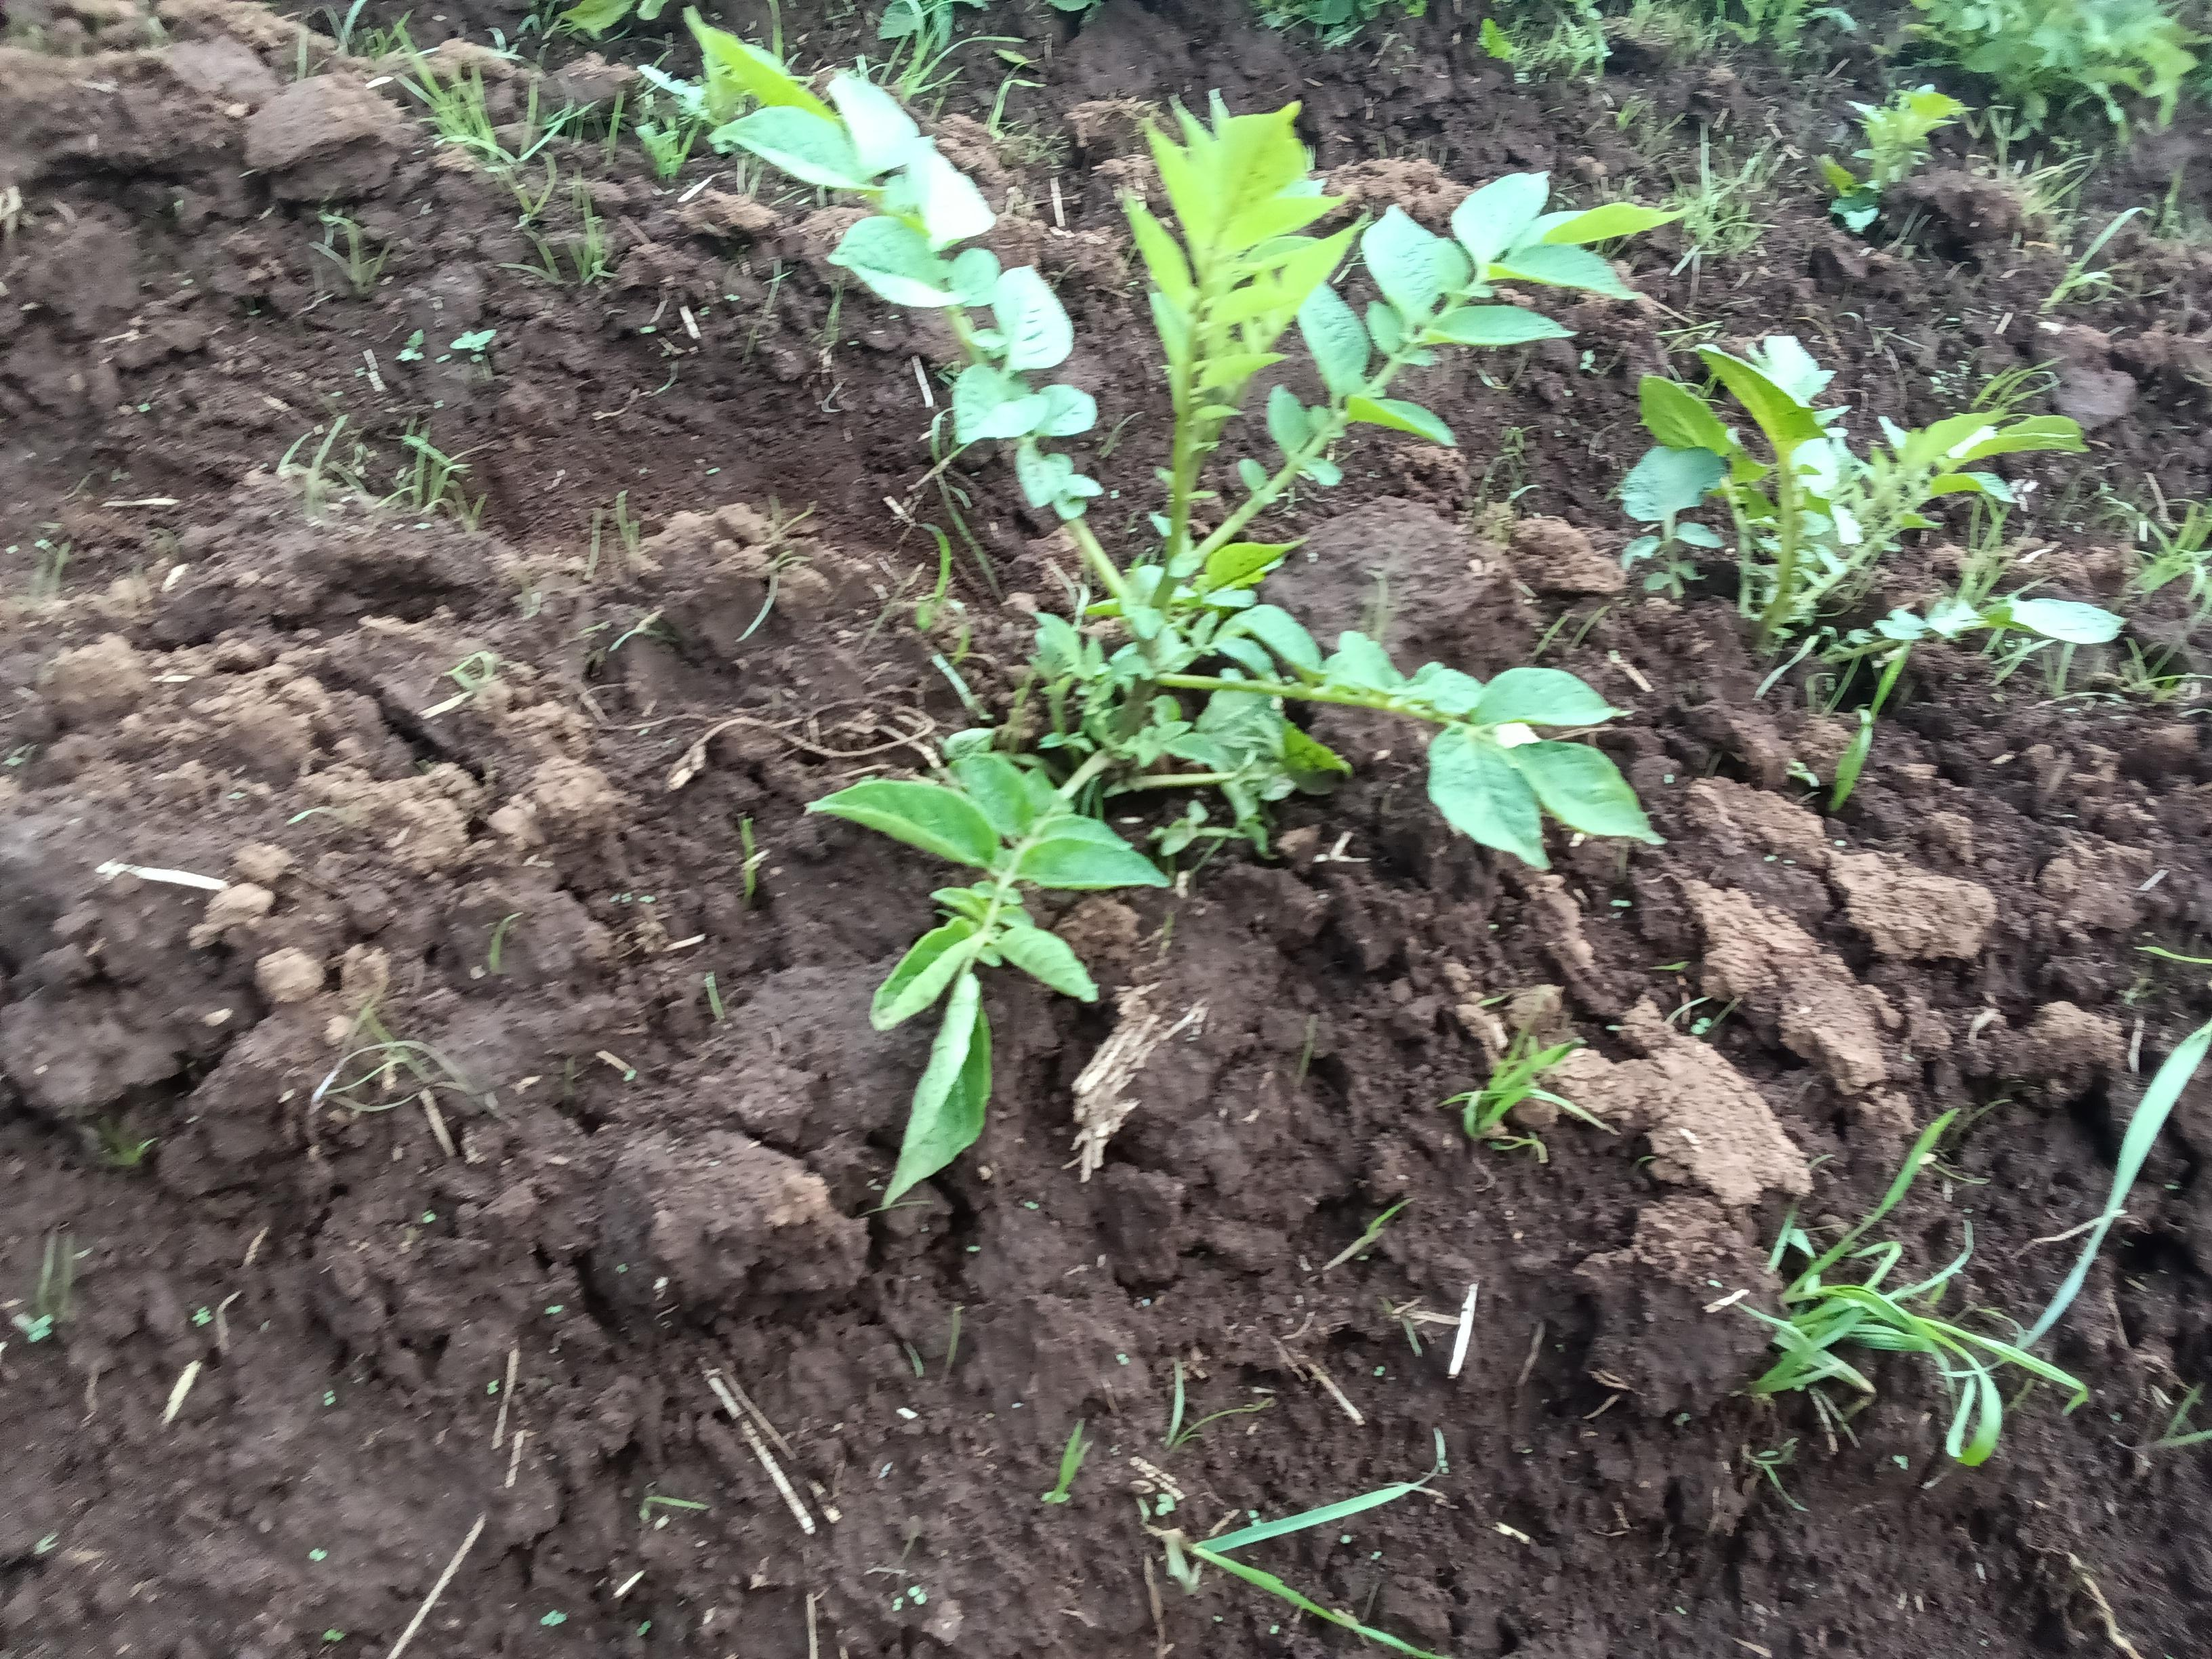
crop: potato
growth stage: emergence
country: Kenya
